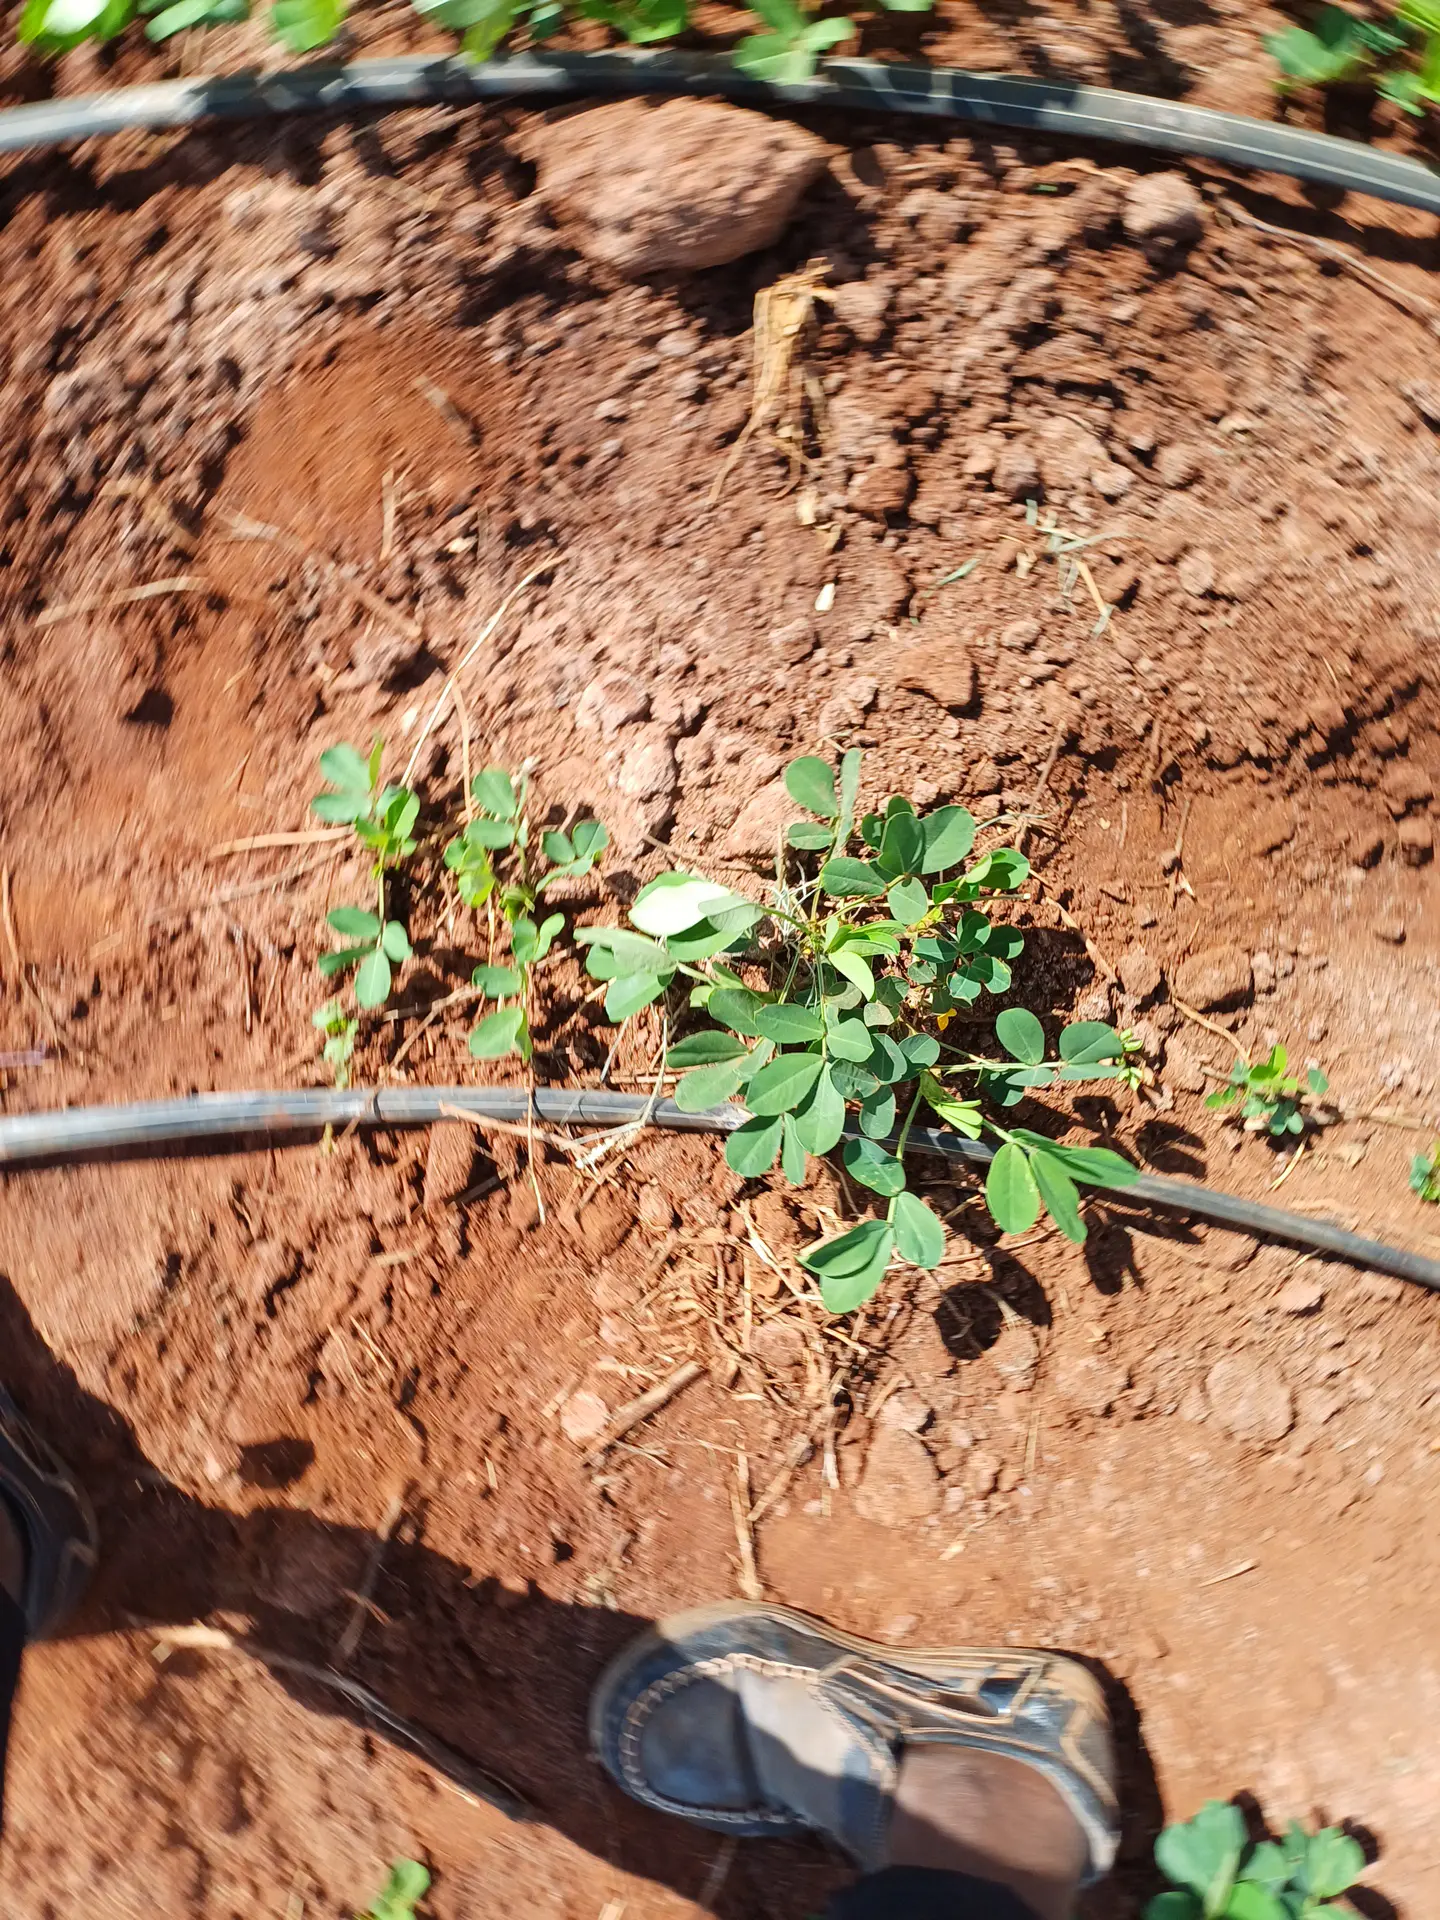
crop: groundnut
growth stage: vegetative
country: Kenya
